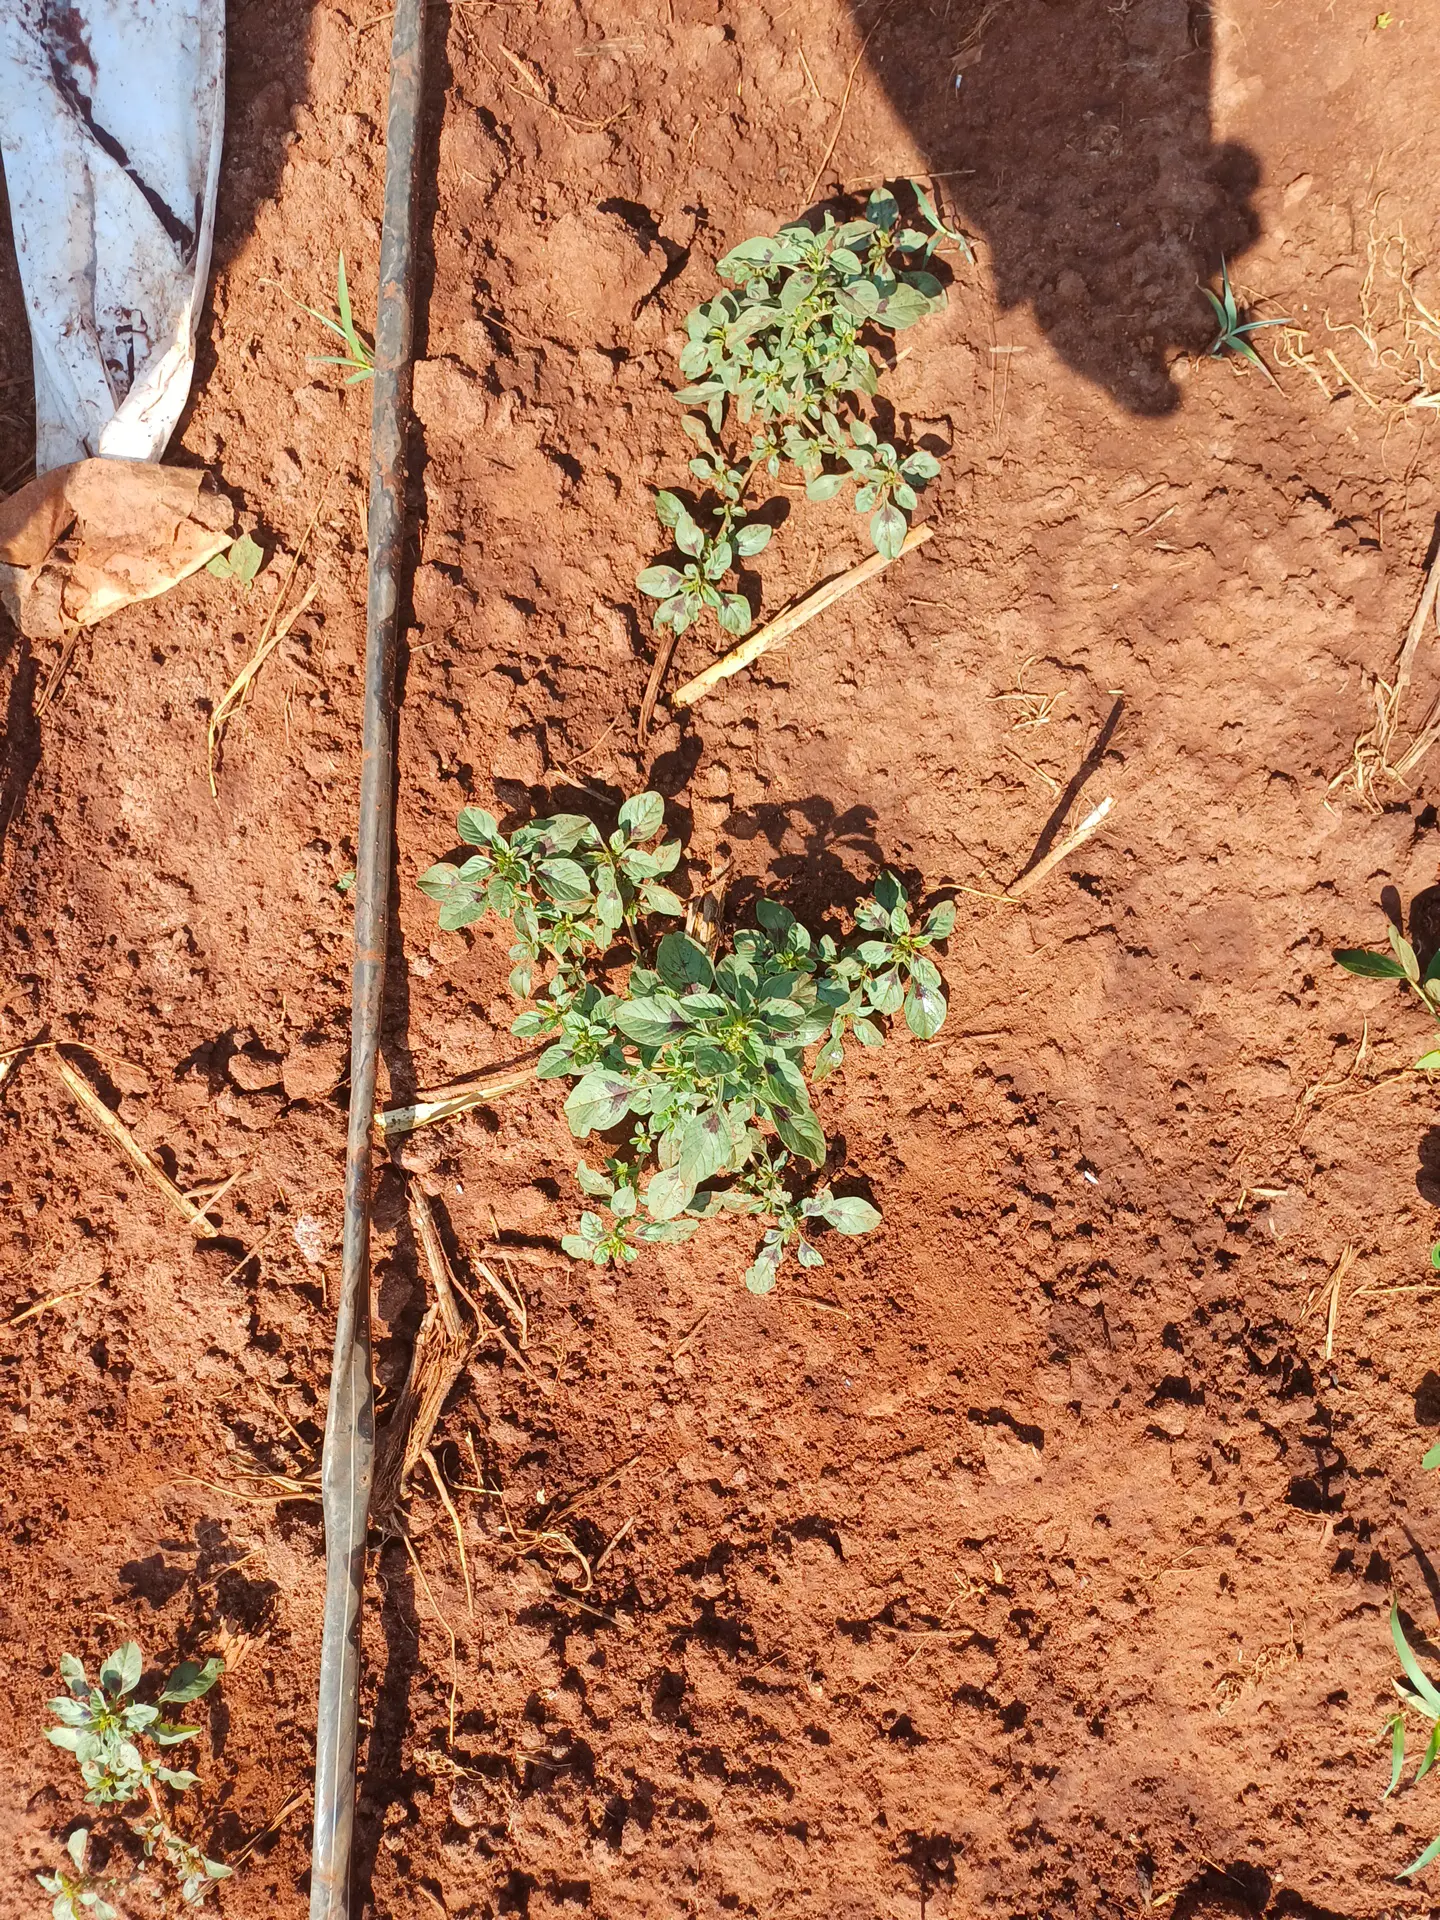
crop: groundnut
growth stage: vegetative
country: Kenya
